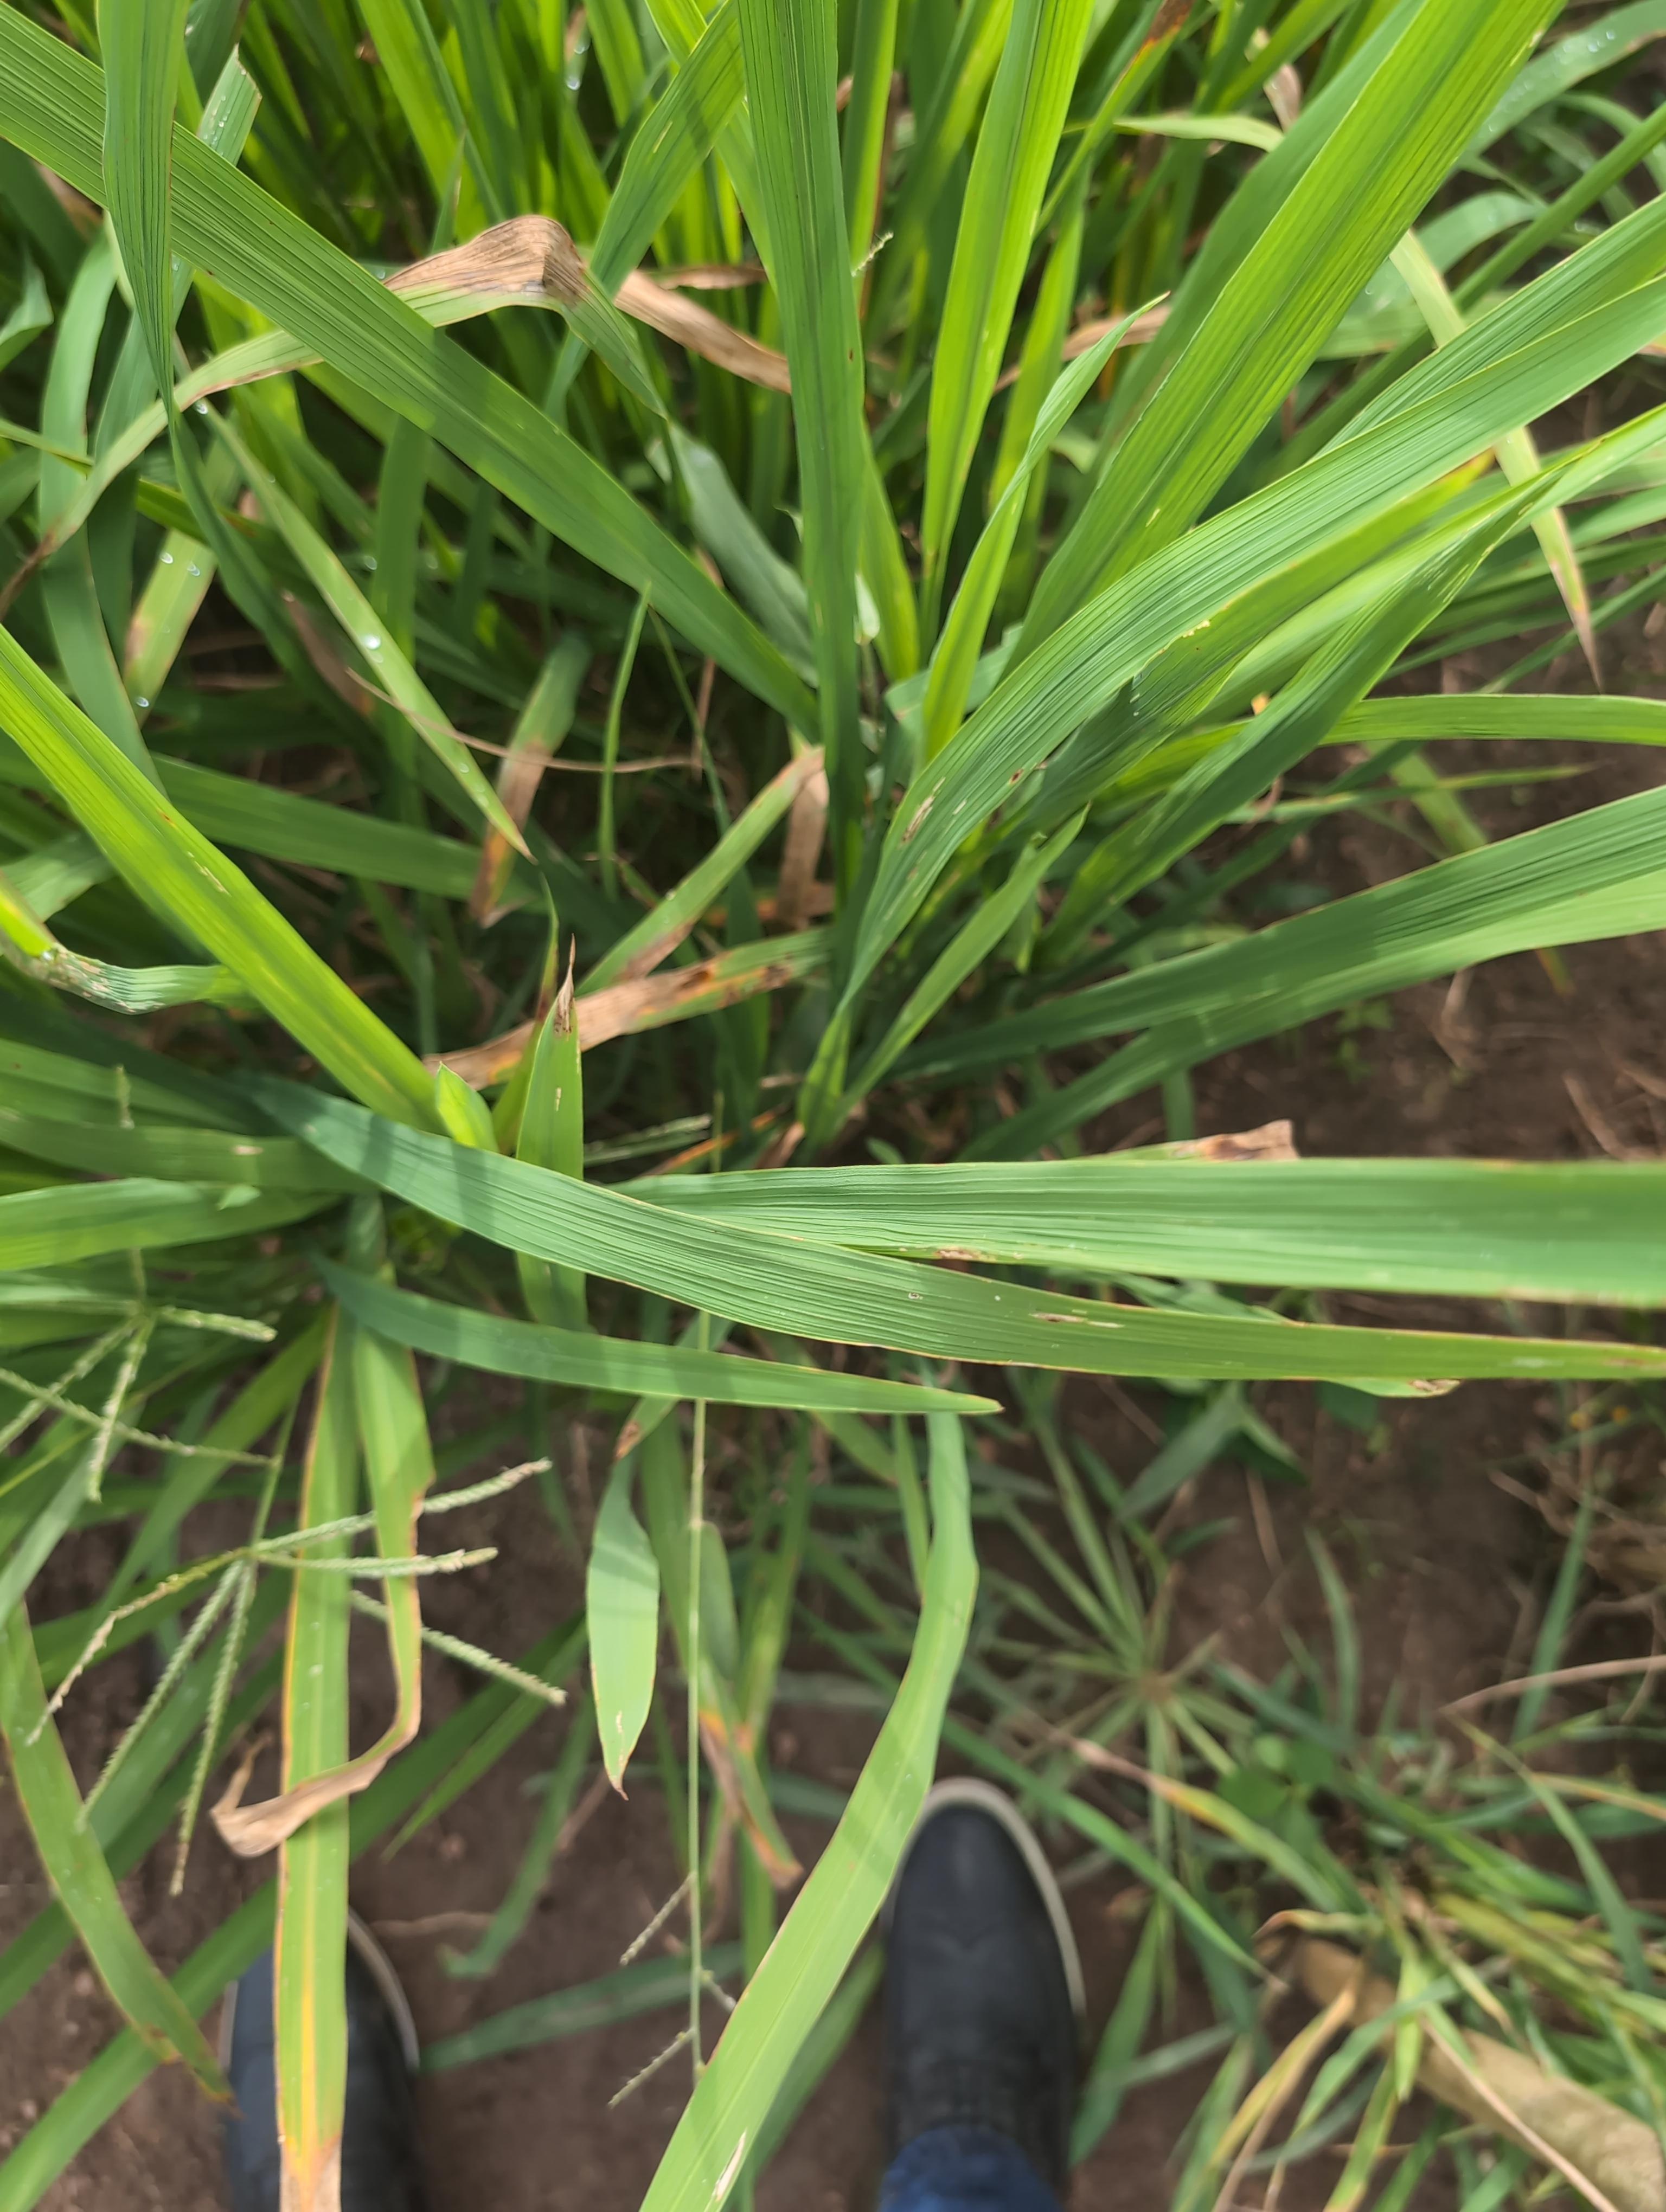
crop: rice
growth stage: heading
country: Côte d'Ivoire
